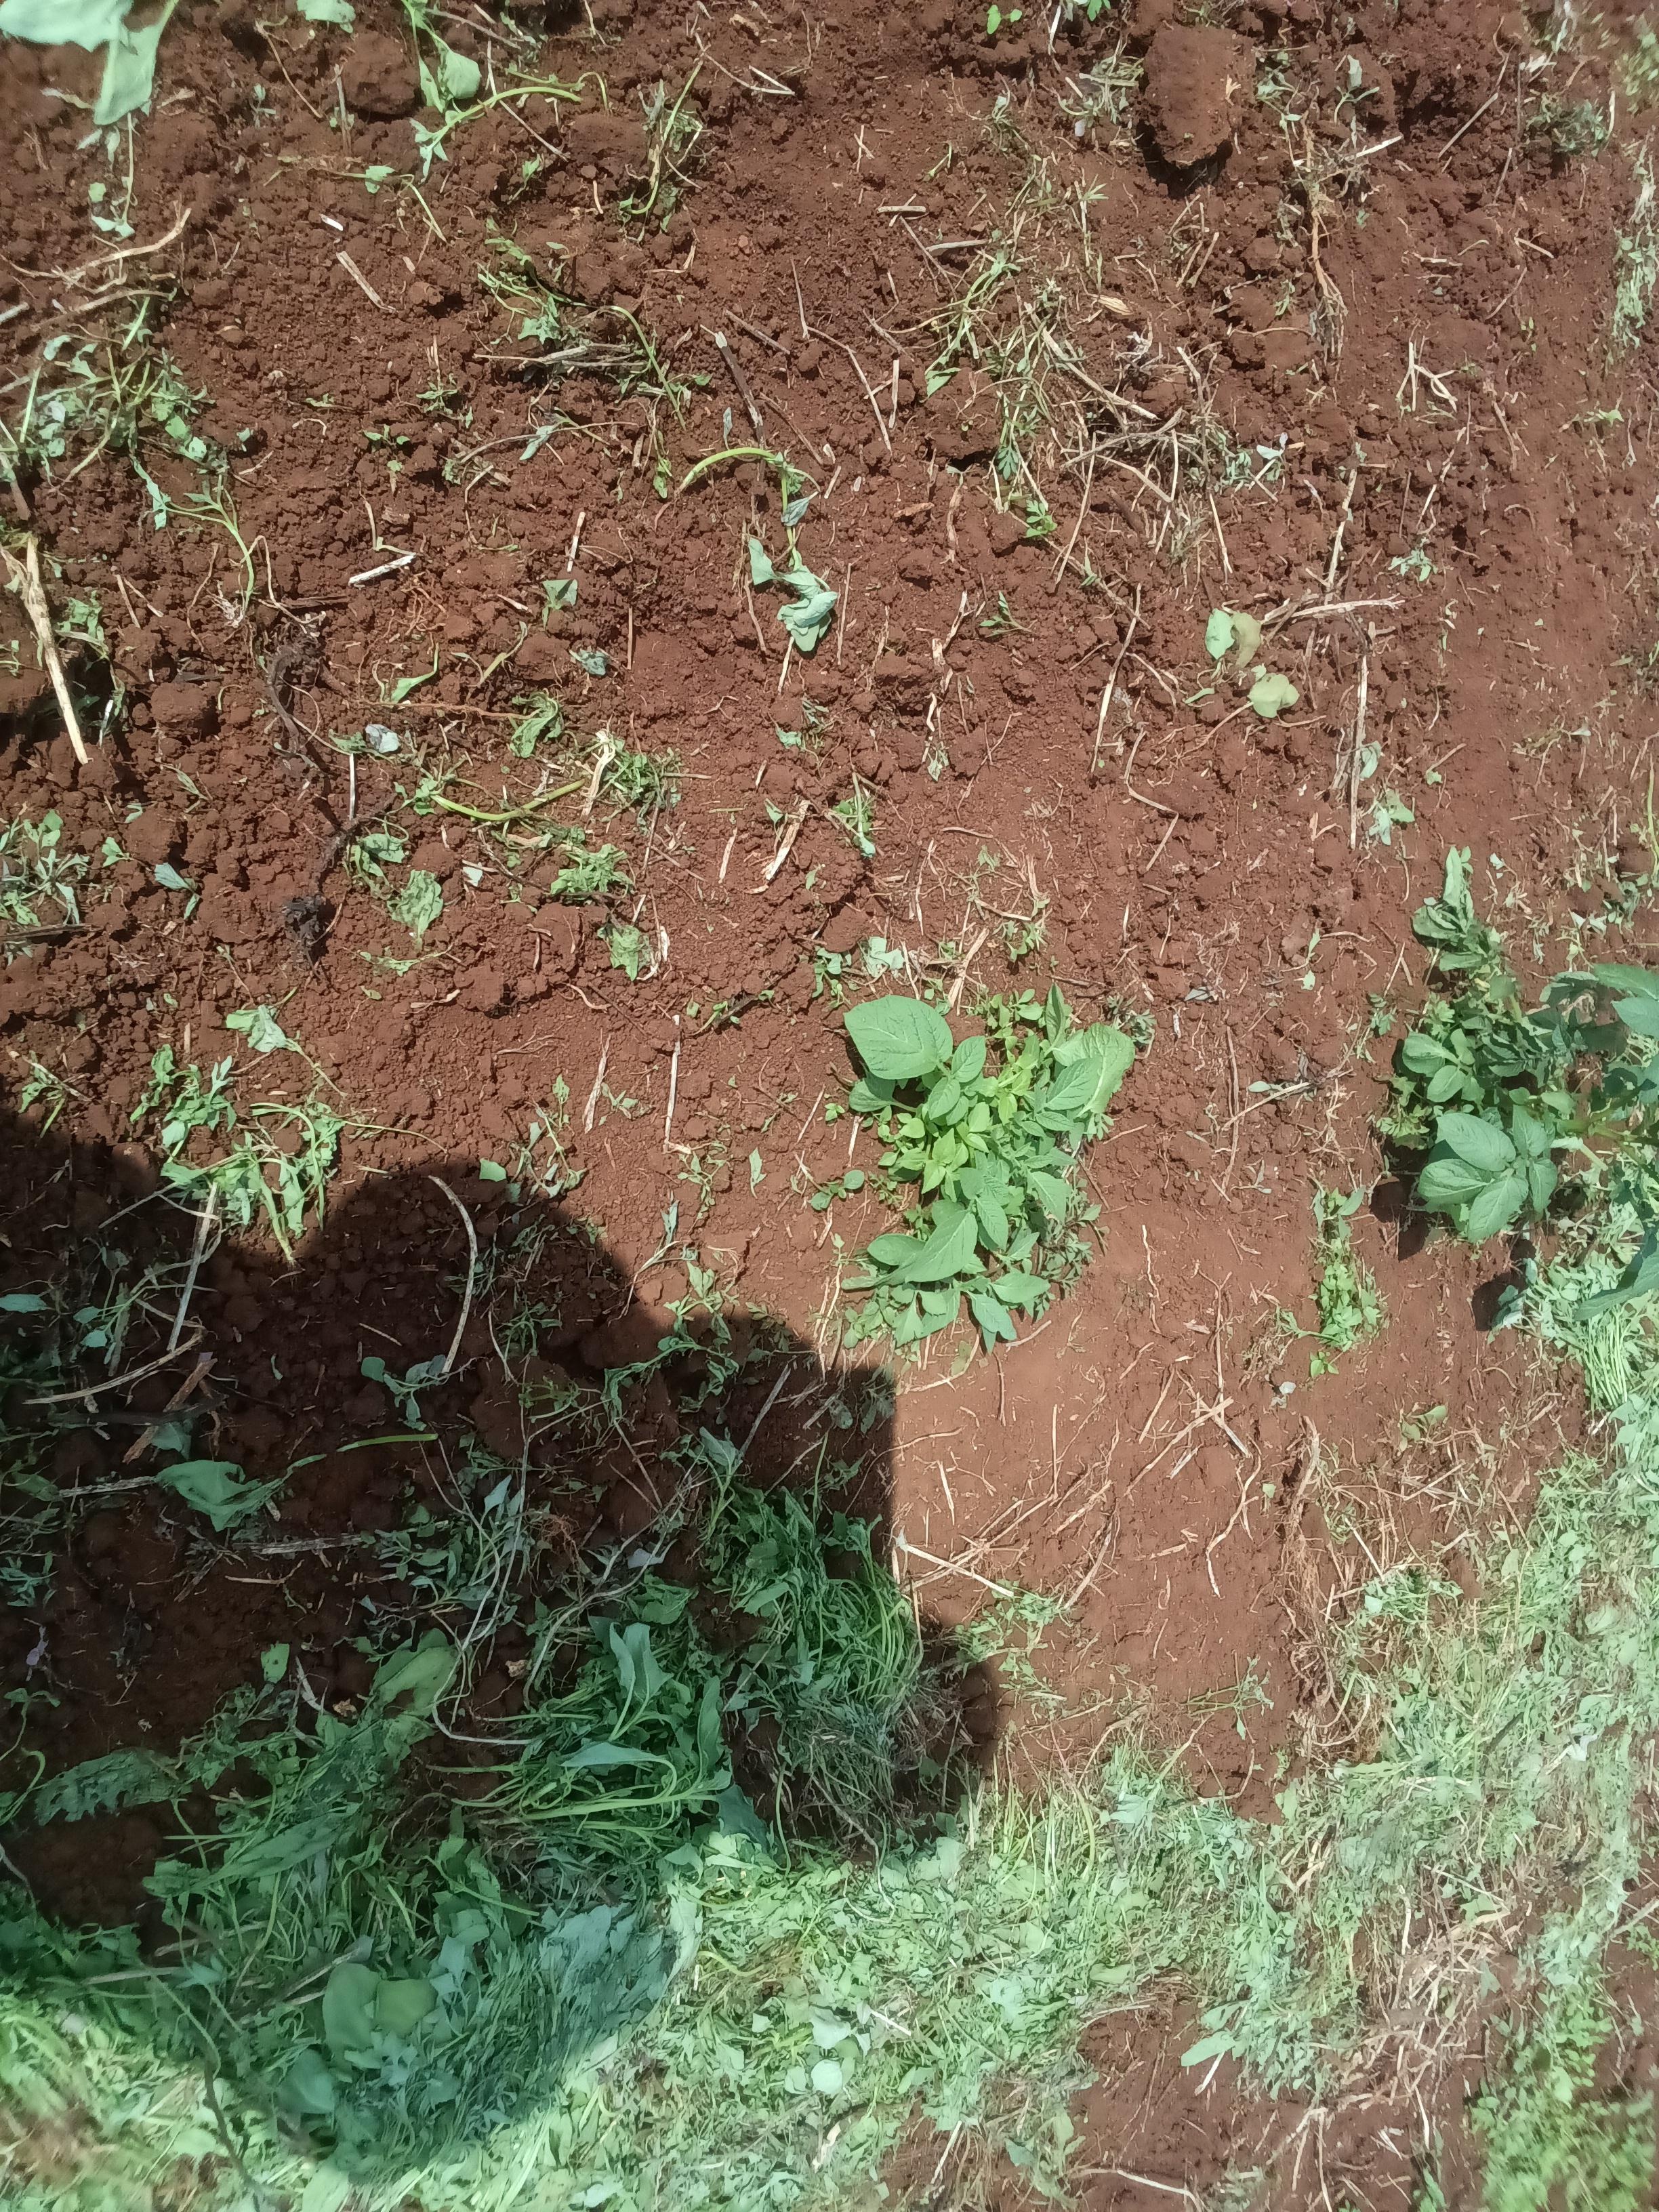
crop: potato
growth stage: emergence
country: Kenya
